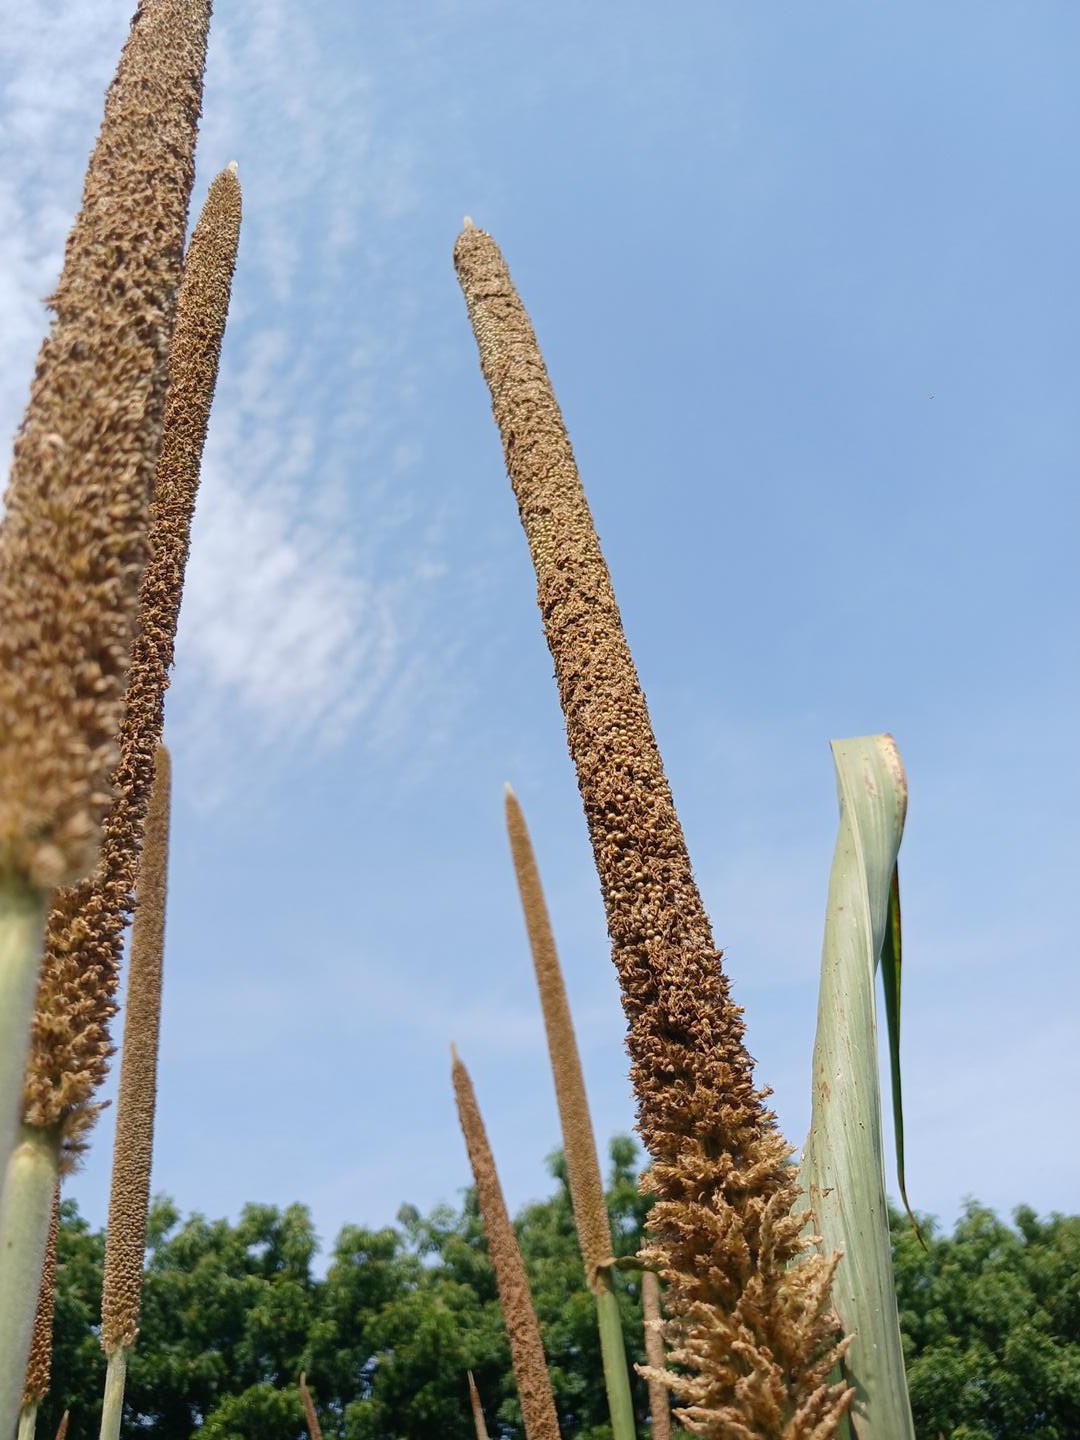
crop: pearl millet
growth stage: maturity
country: Senegal
